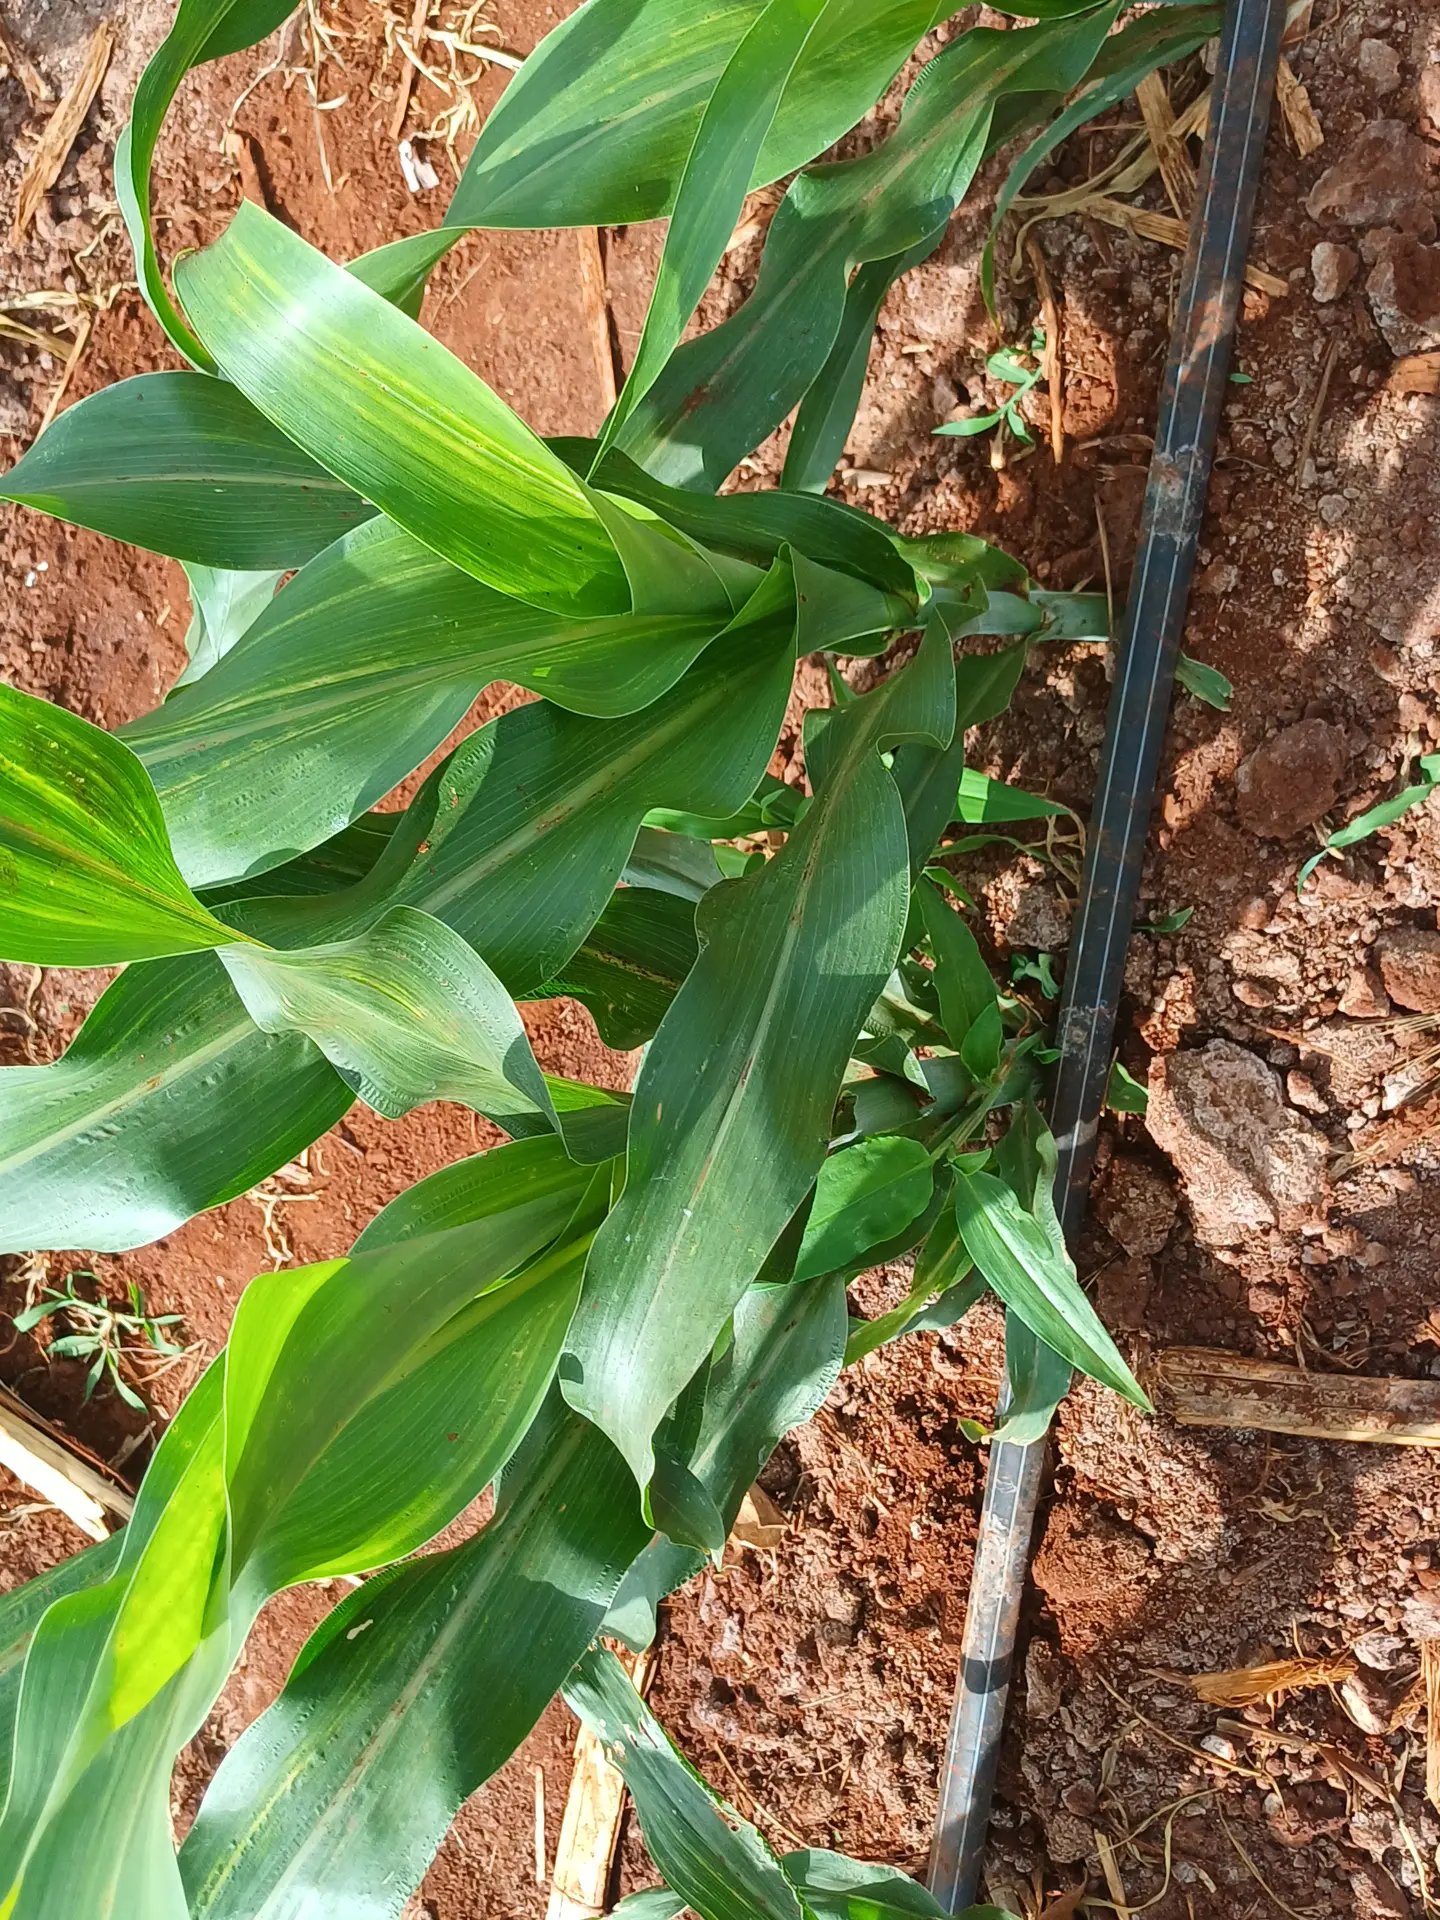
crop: sorghum
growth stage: vegetative
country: Kenya
